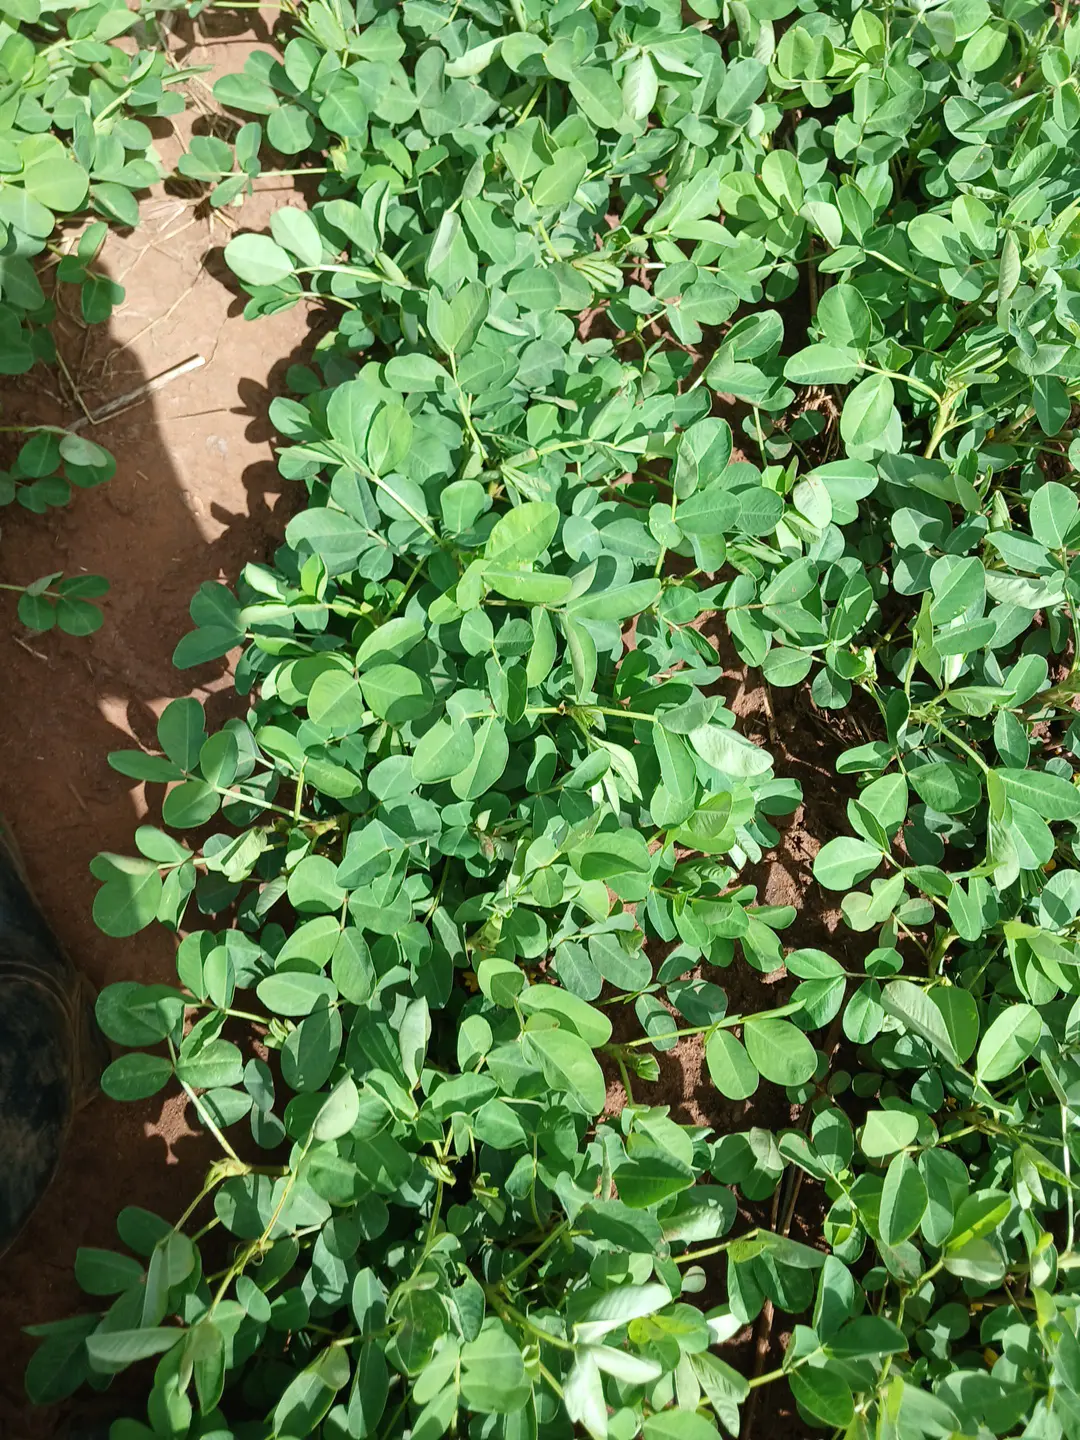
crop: groundnut
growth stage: flowering
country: Kenya
